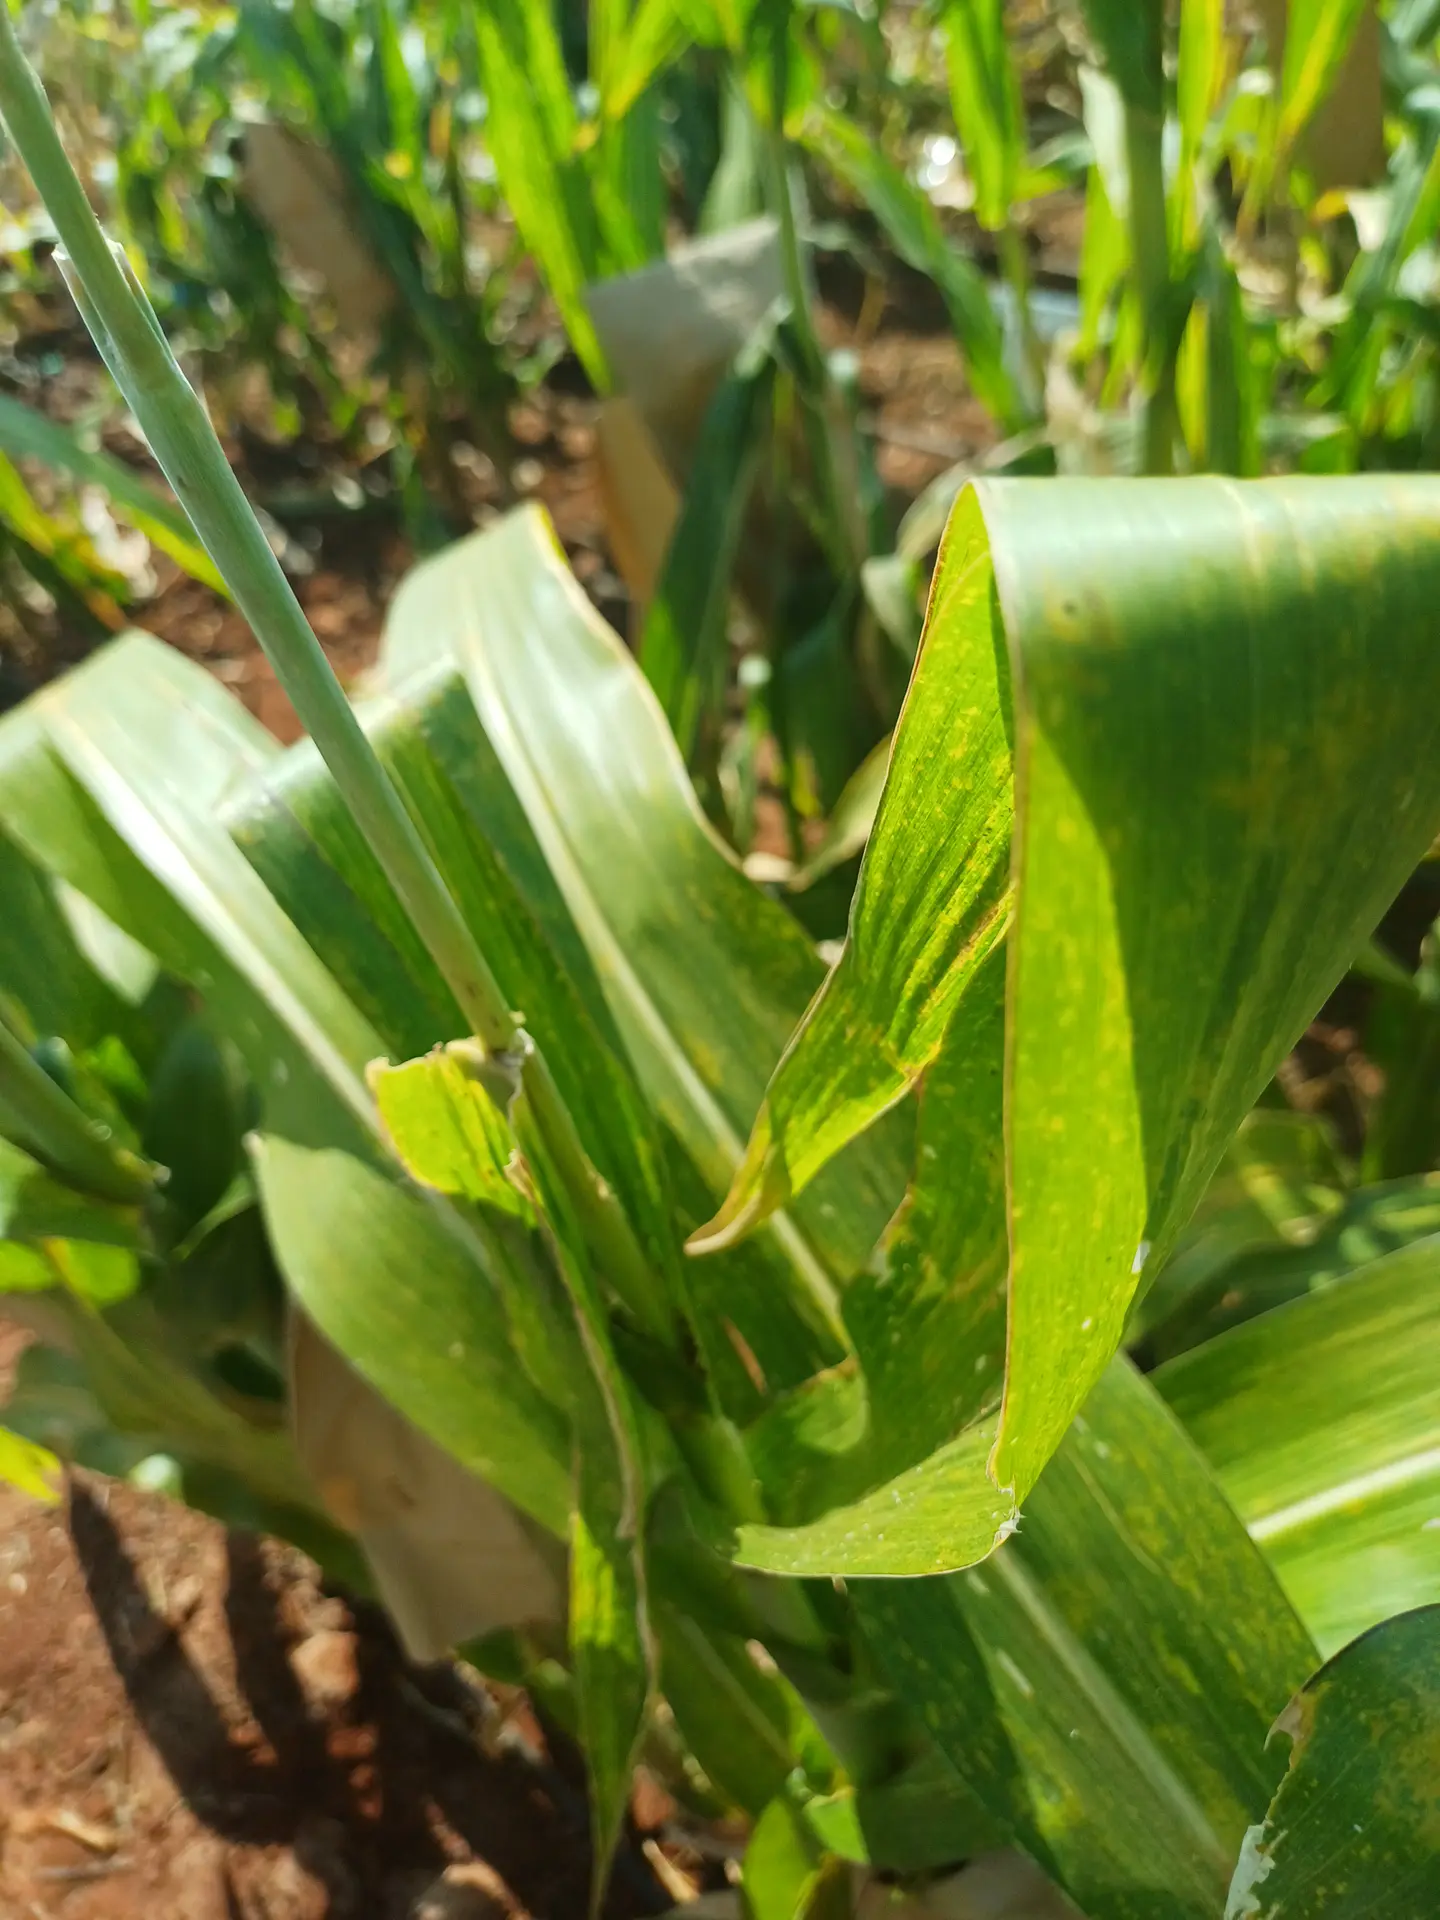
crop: maize
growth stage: flowering
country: Kenya
